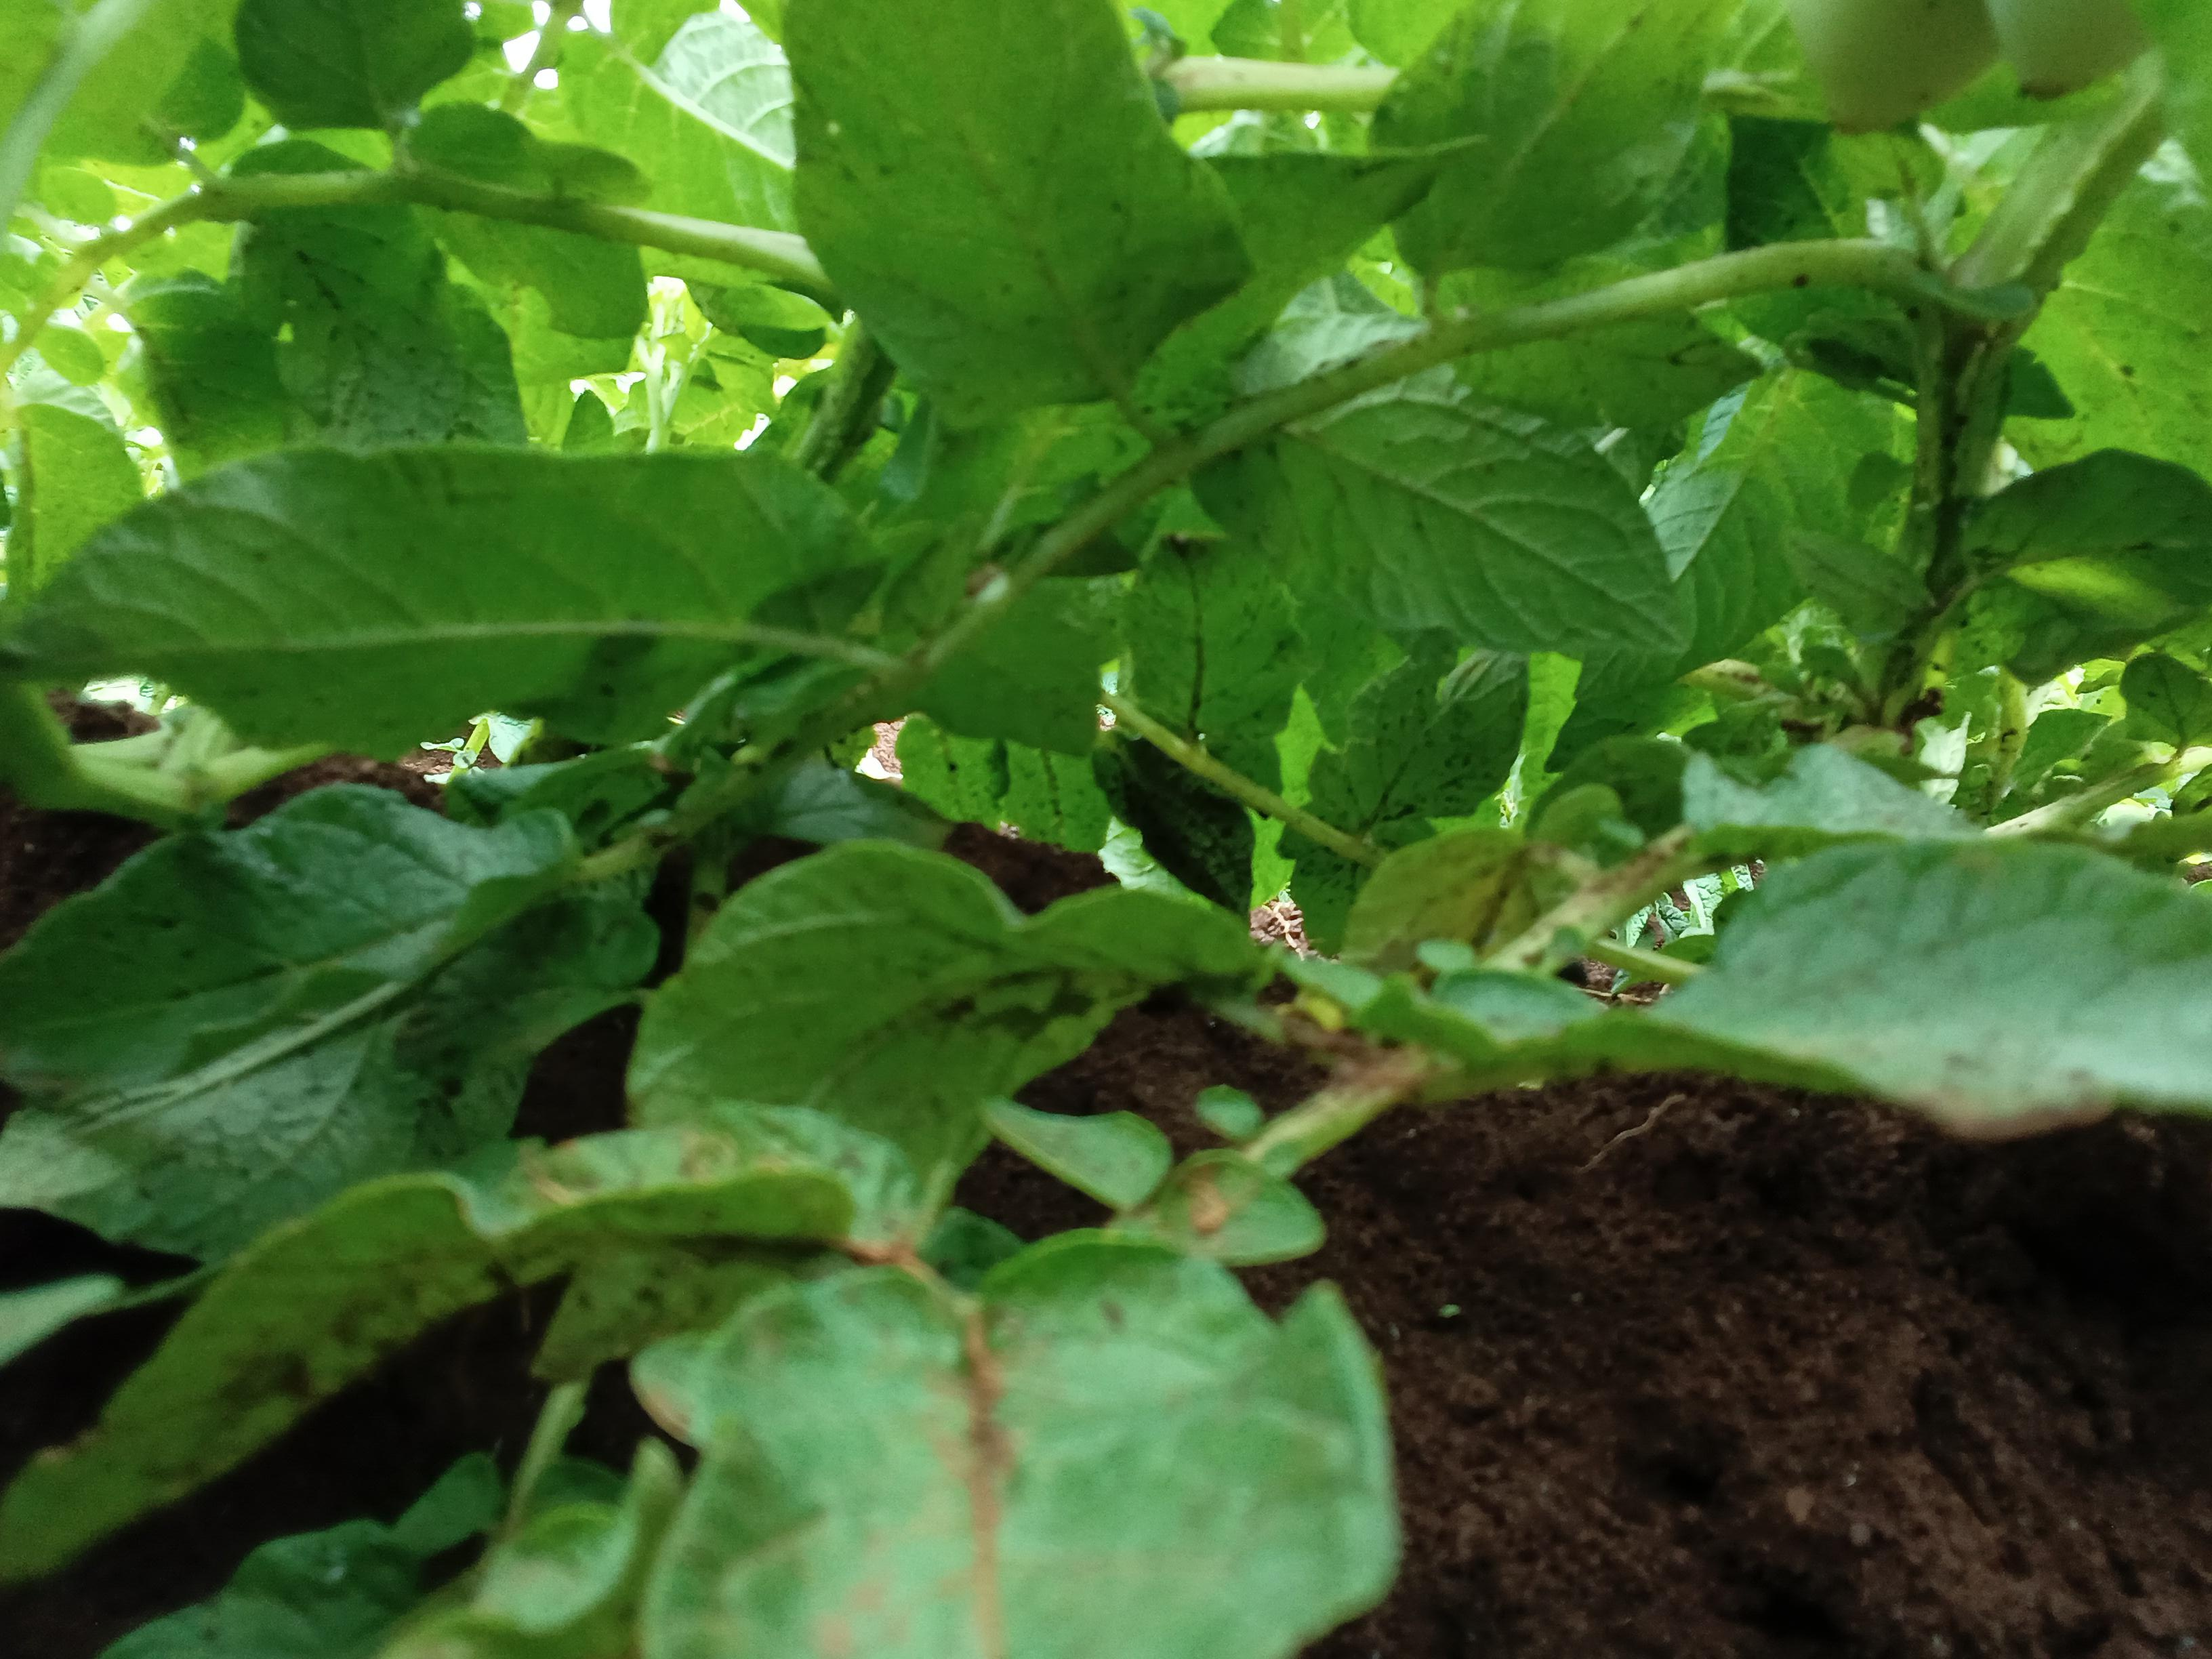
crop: potato
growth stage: flowering
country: Kenya
